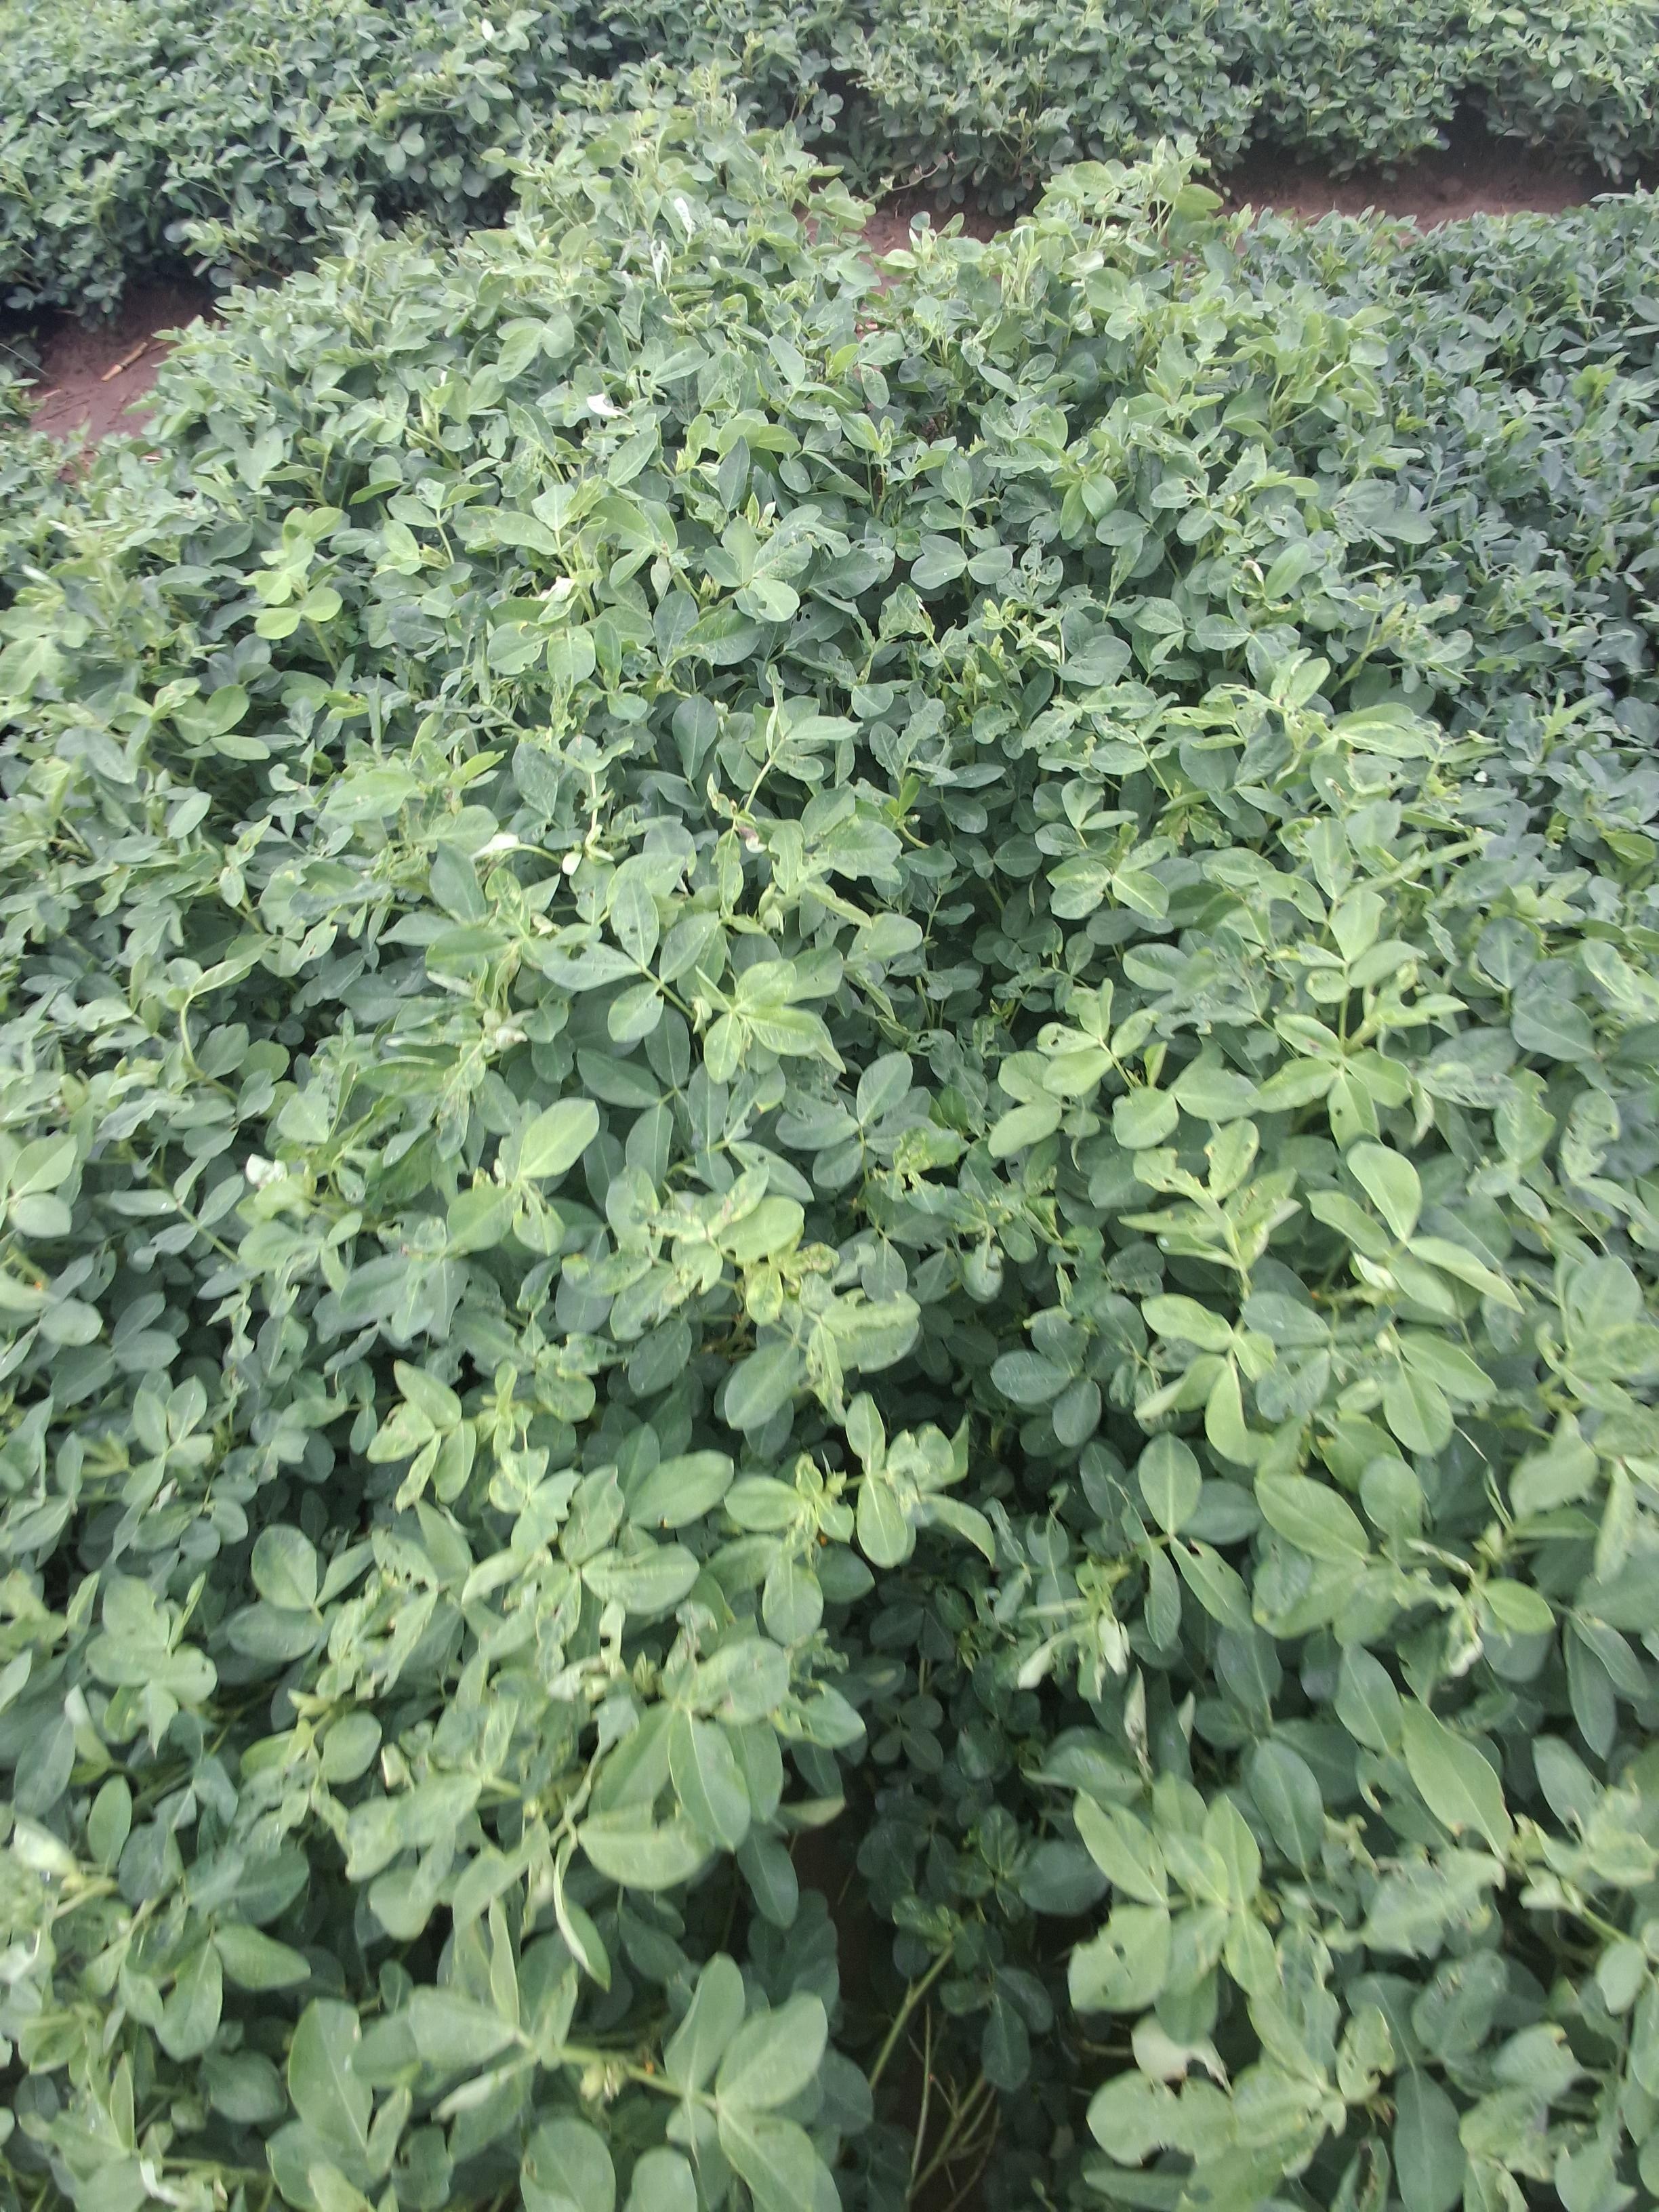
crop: groundnut
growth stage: pegging
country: Kenya
